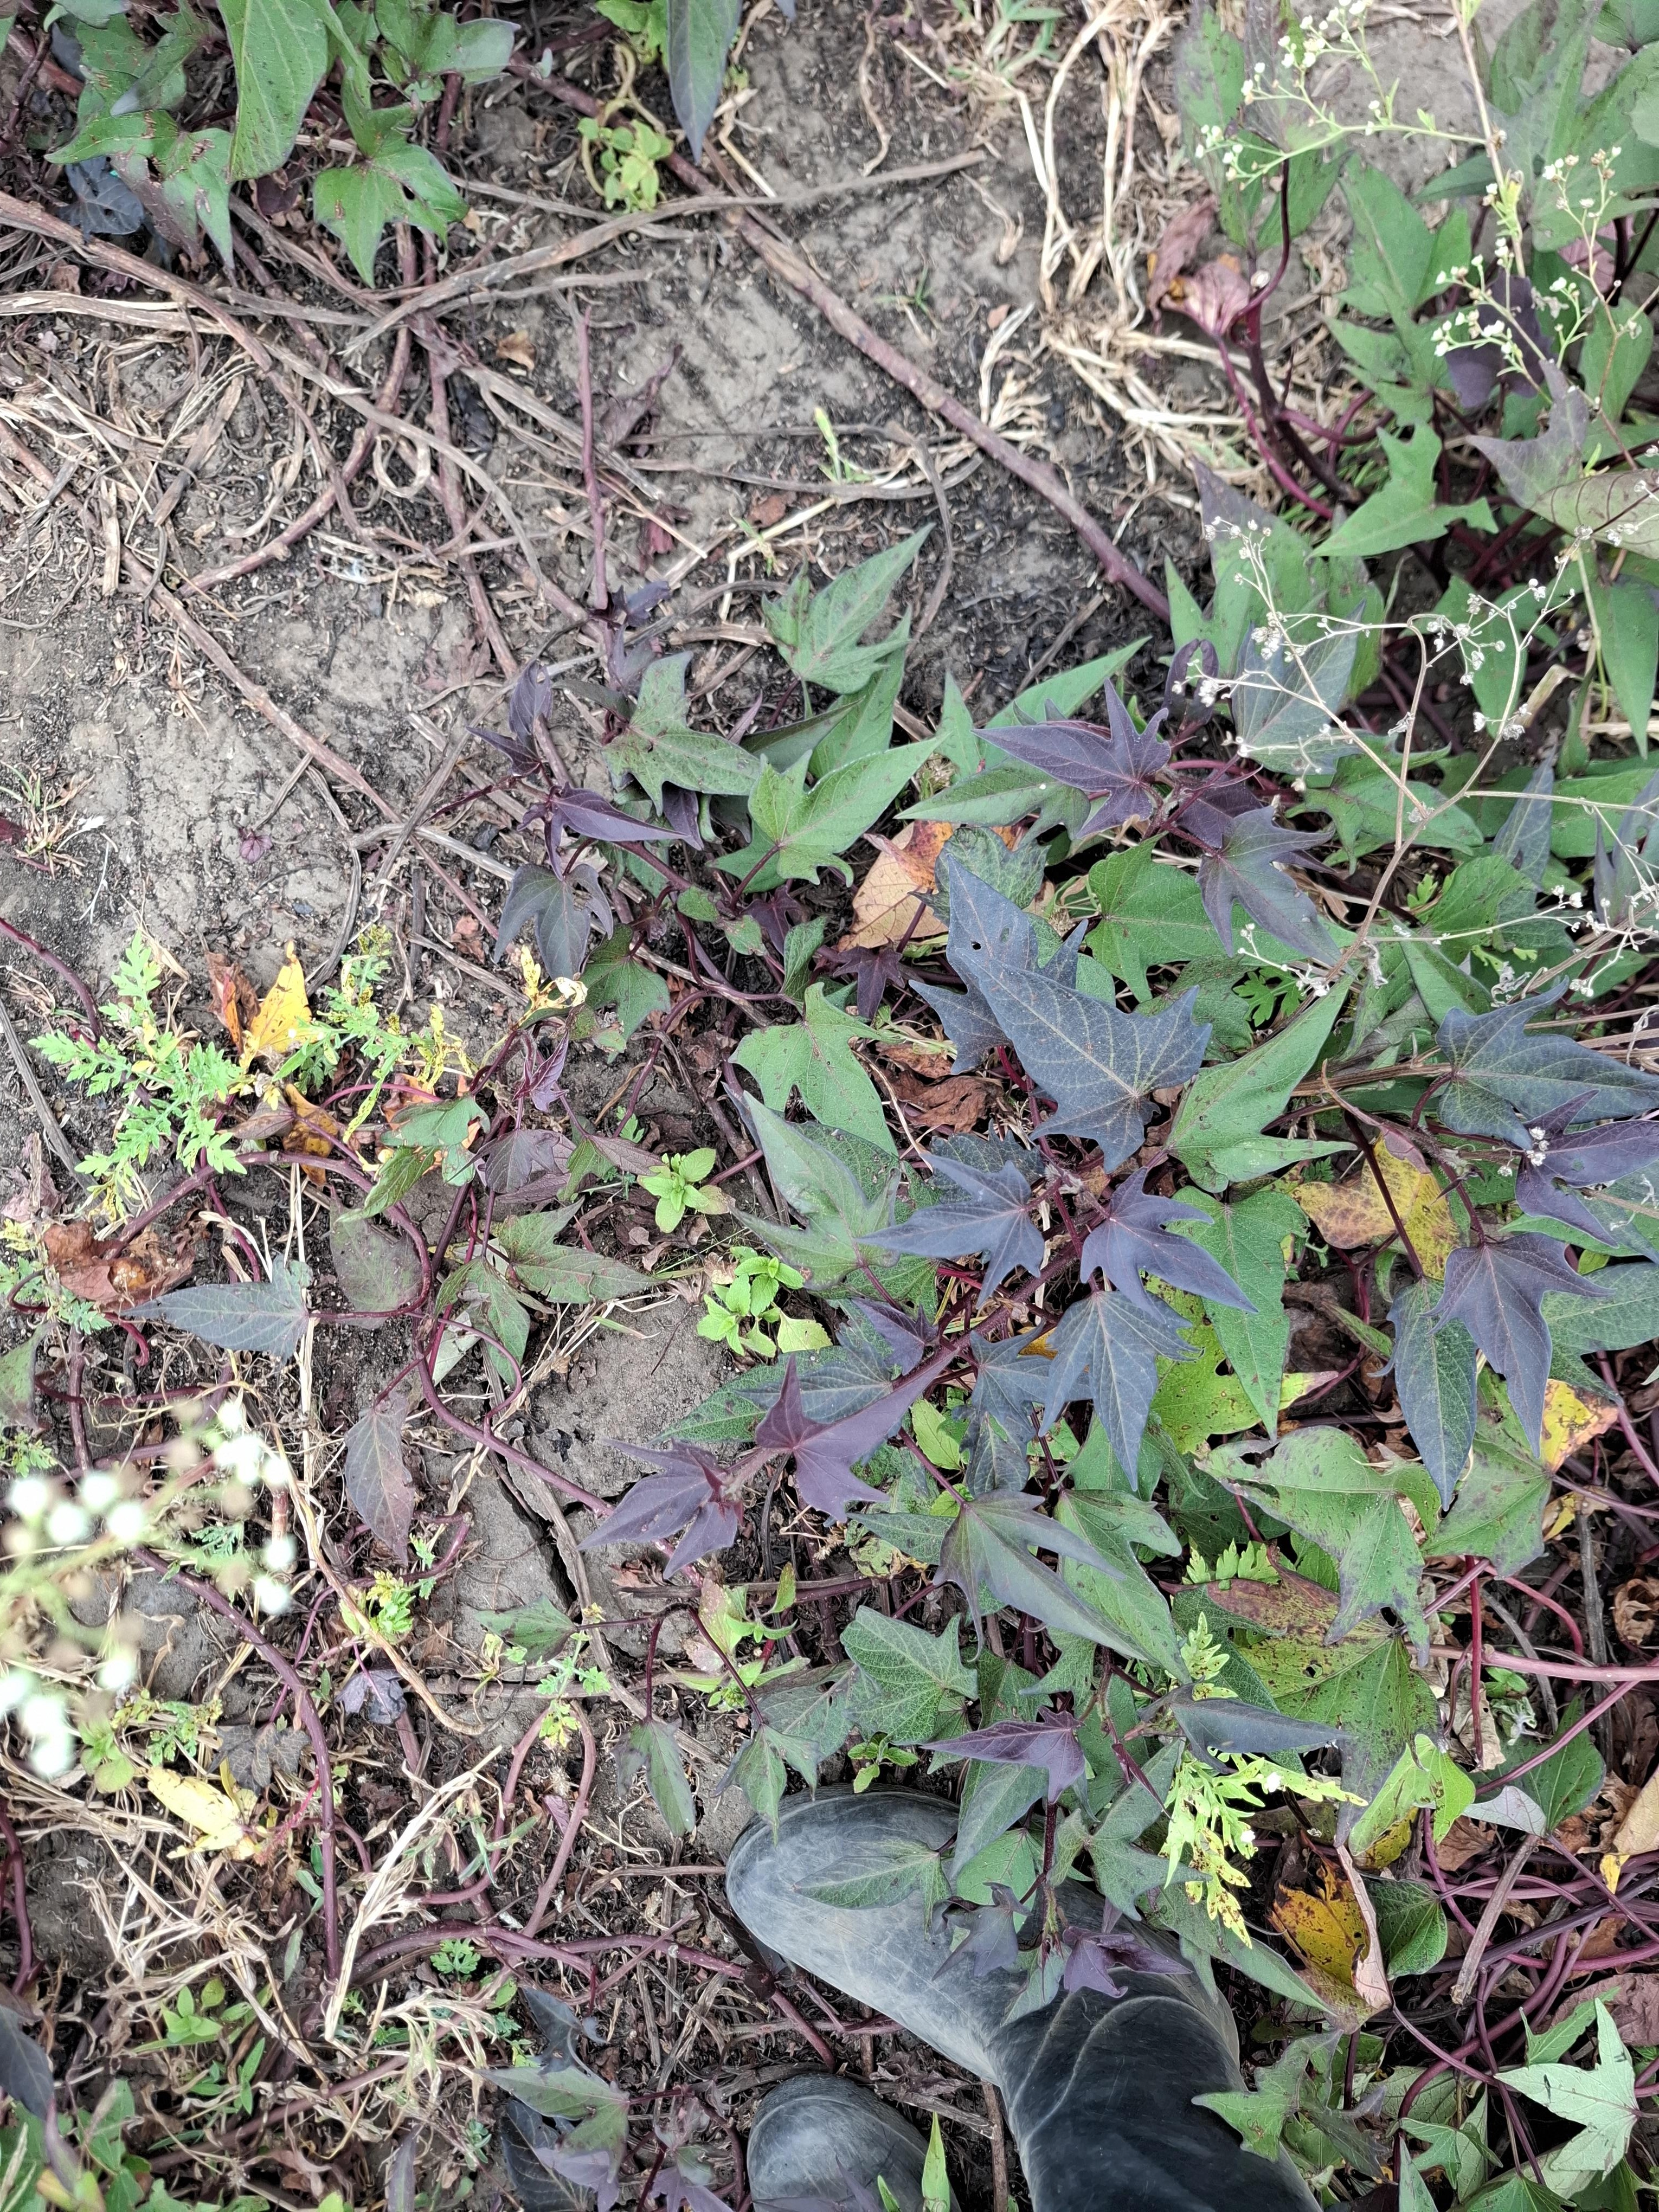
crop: sweet potato
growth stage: flowering
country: Tanzania
